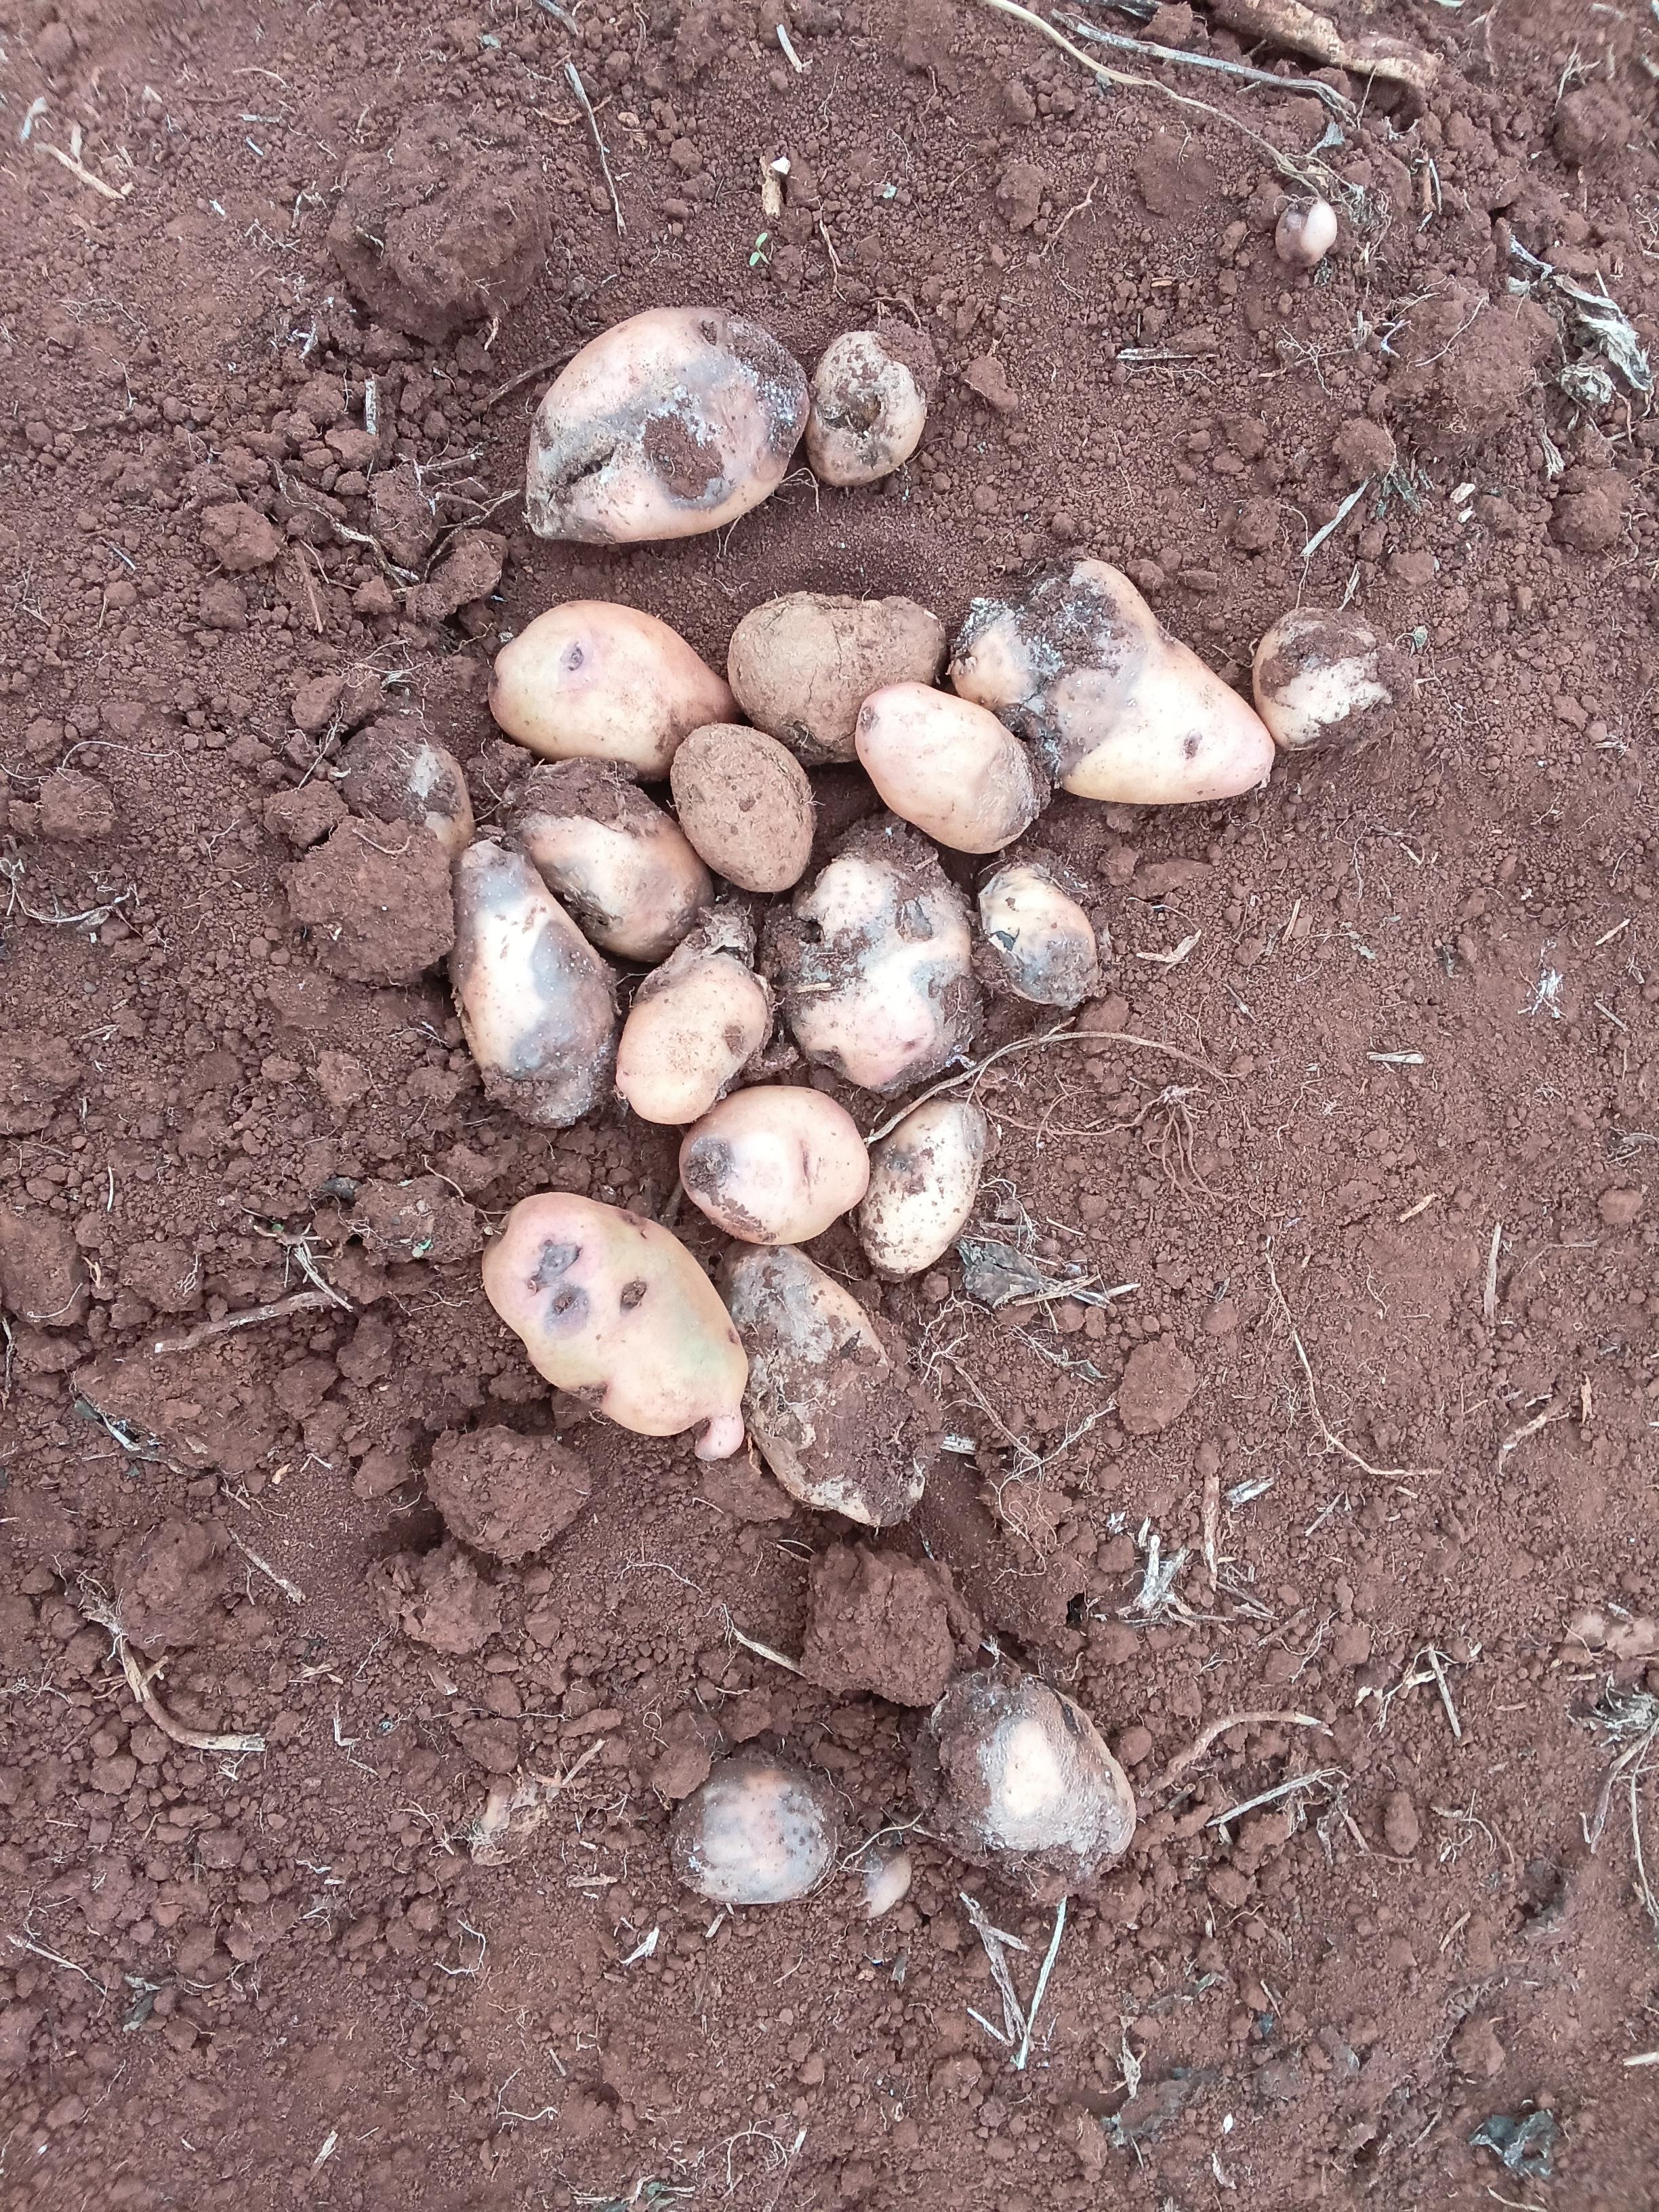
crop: potato
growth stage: harvest
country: Kenya
